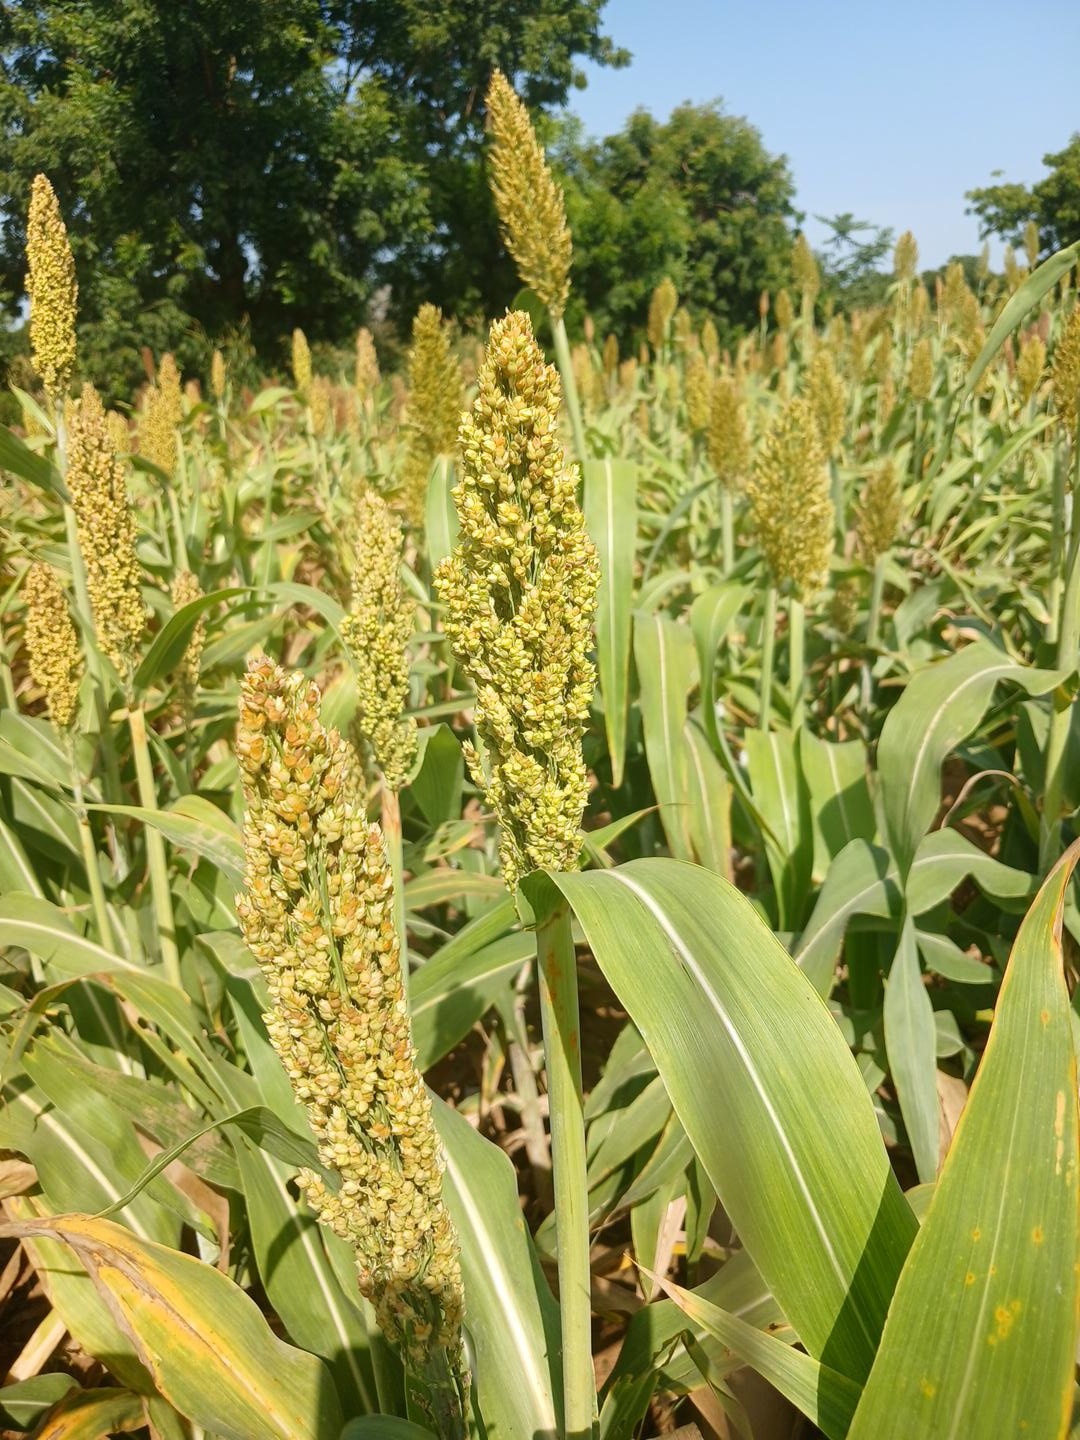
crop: sorghum
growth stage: filling grain
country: Senegal
